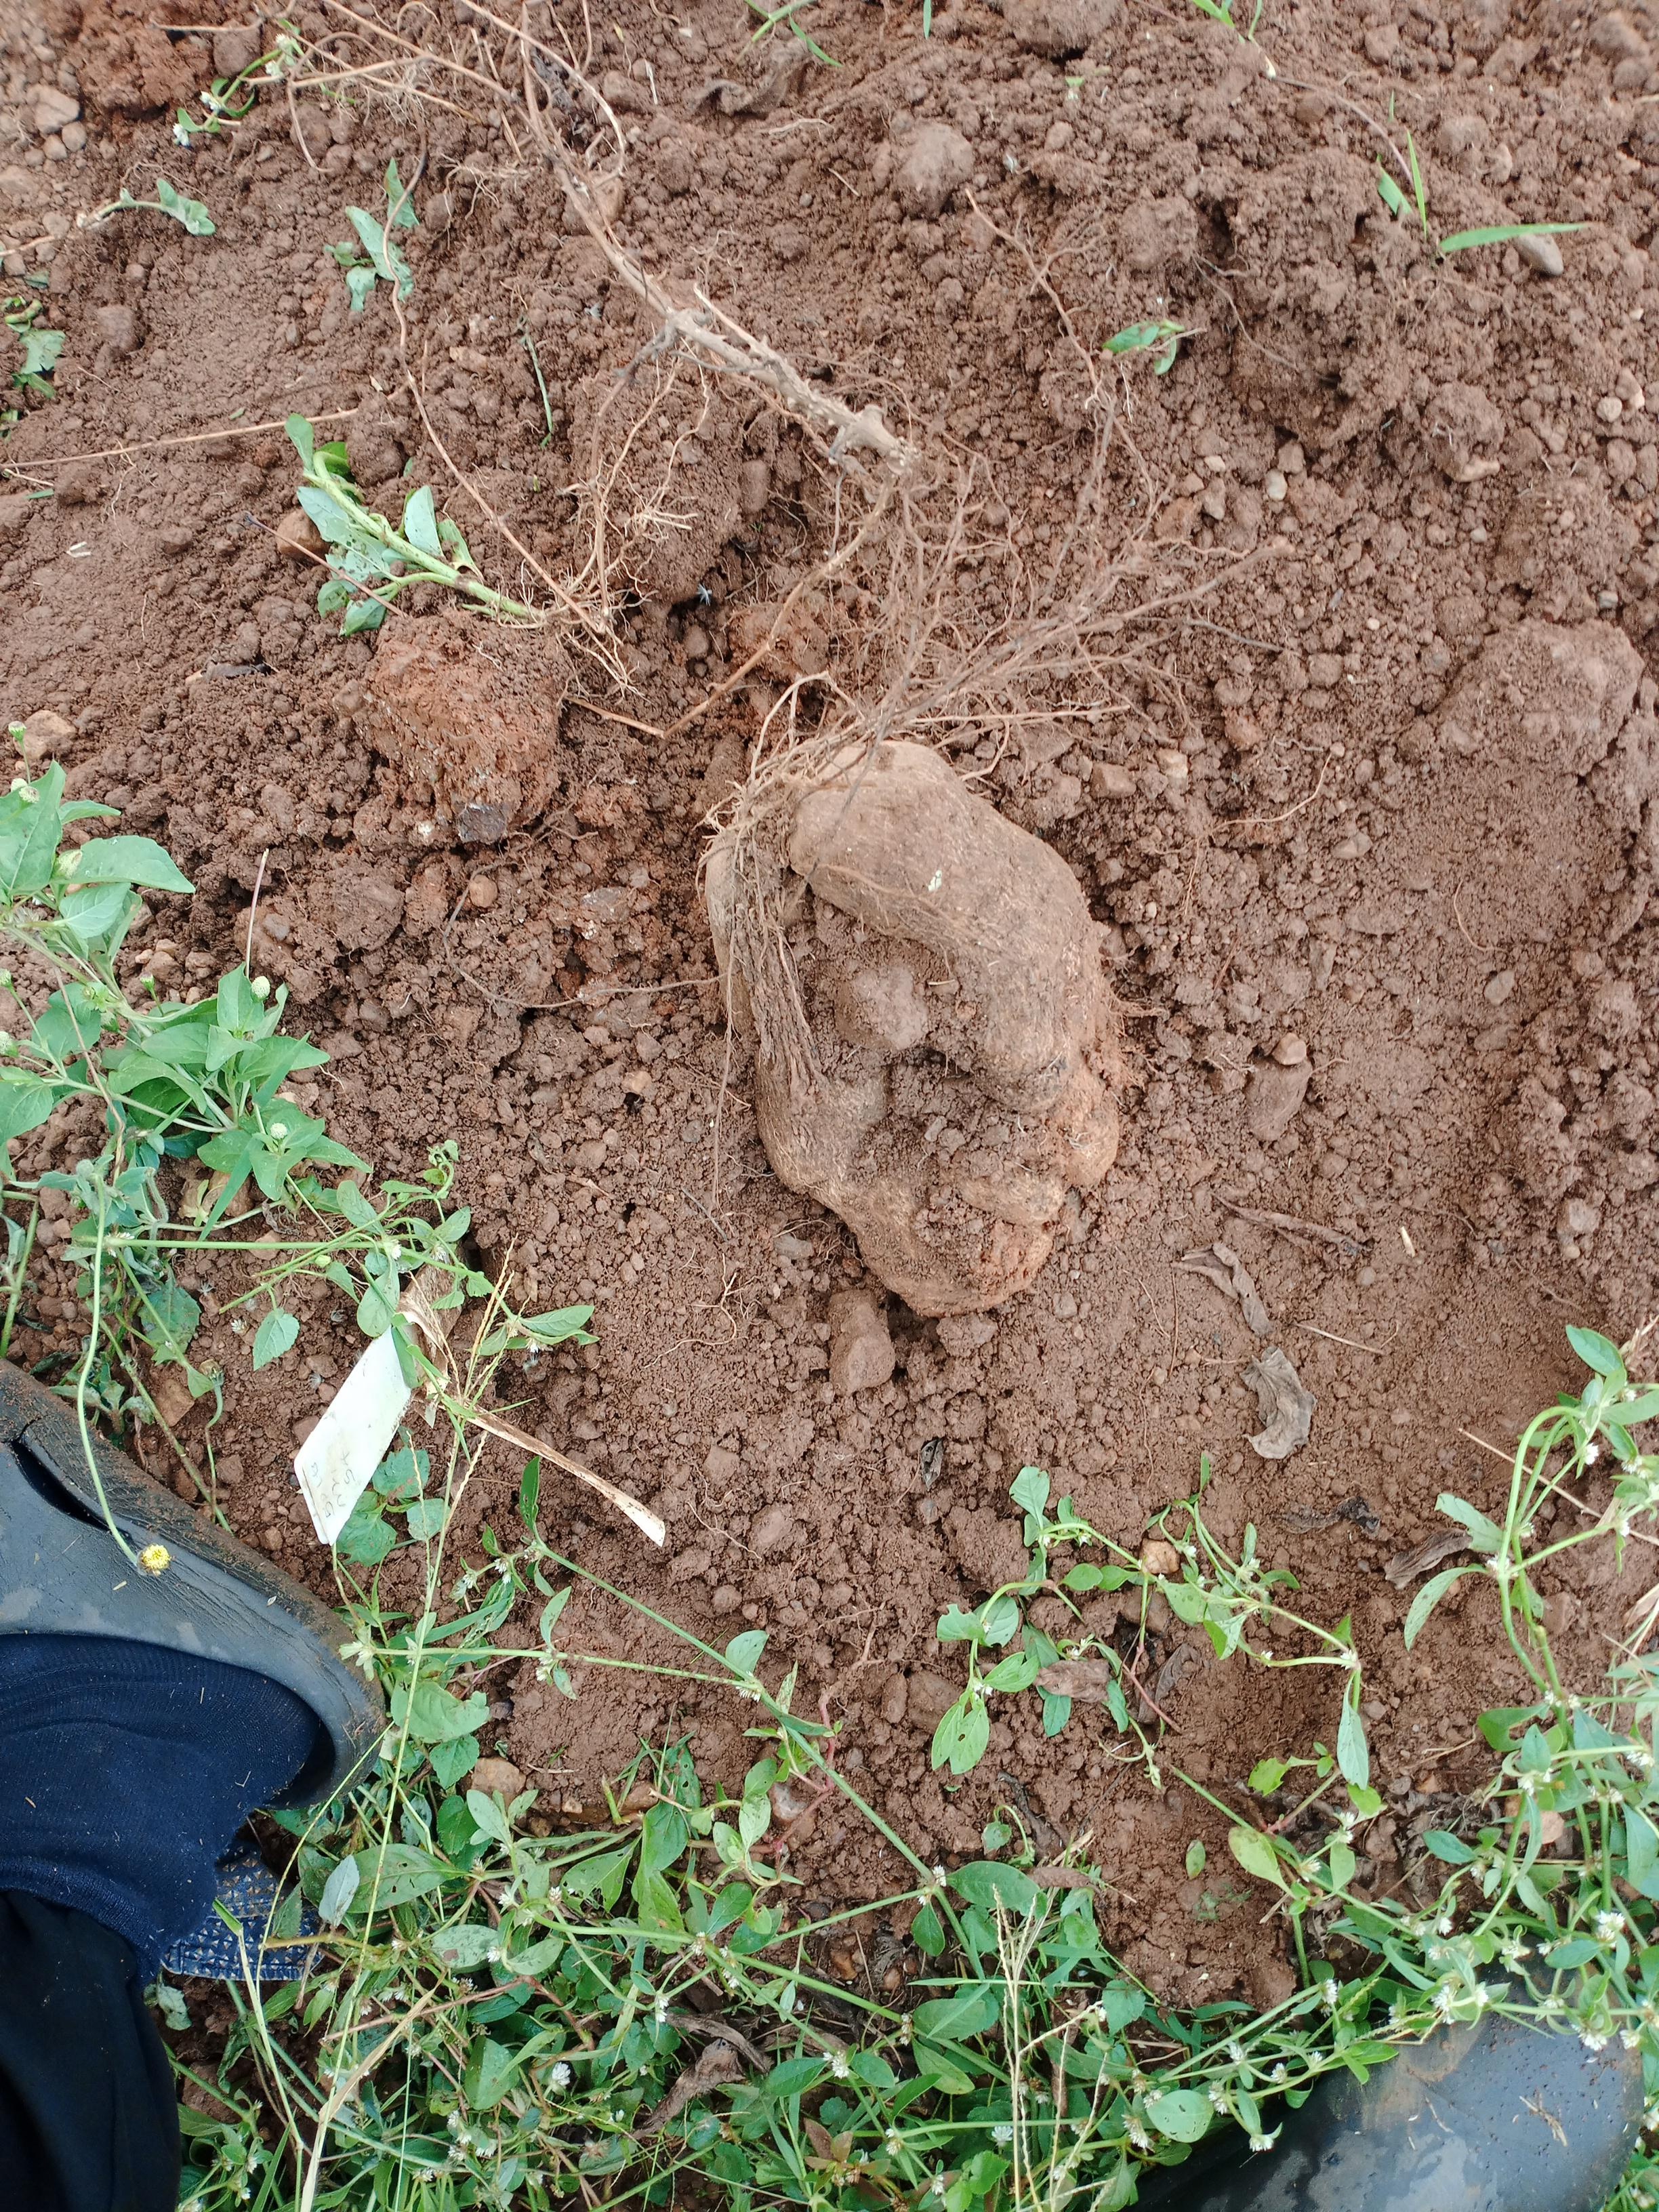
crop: yam
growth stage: harvest
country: Nigeria
